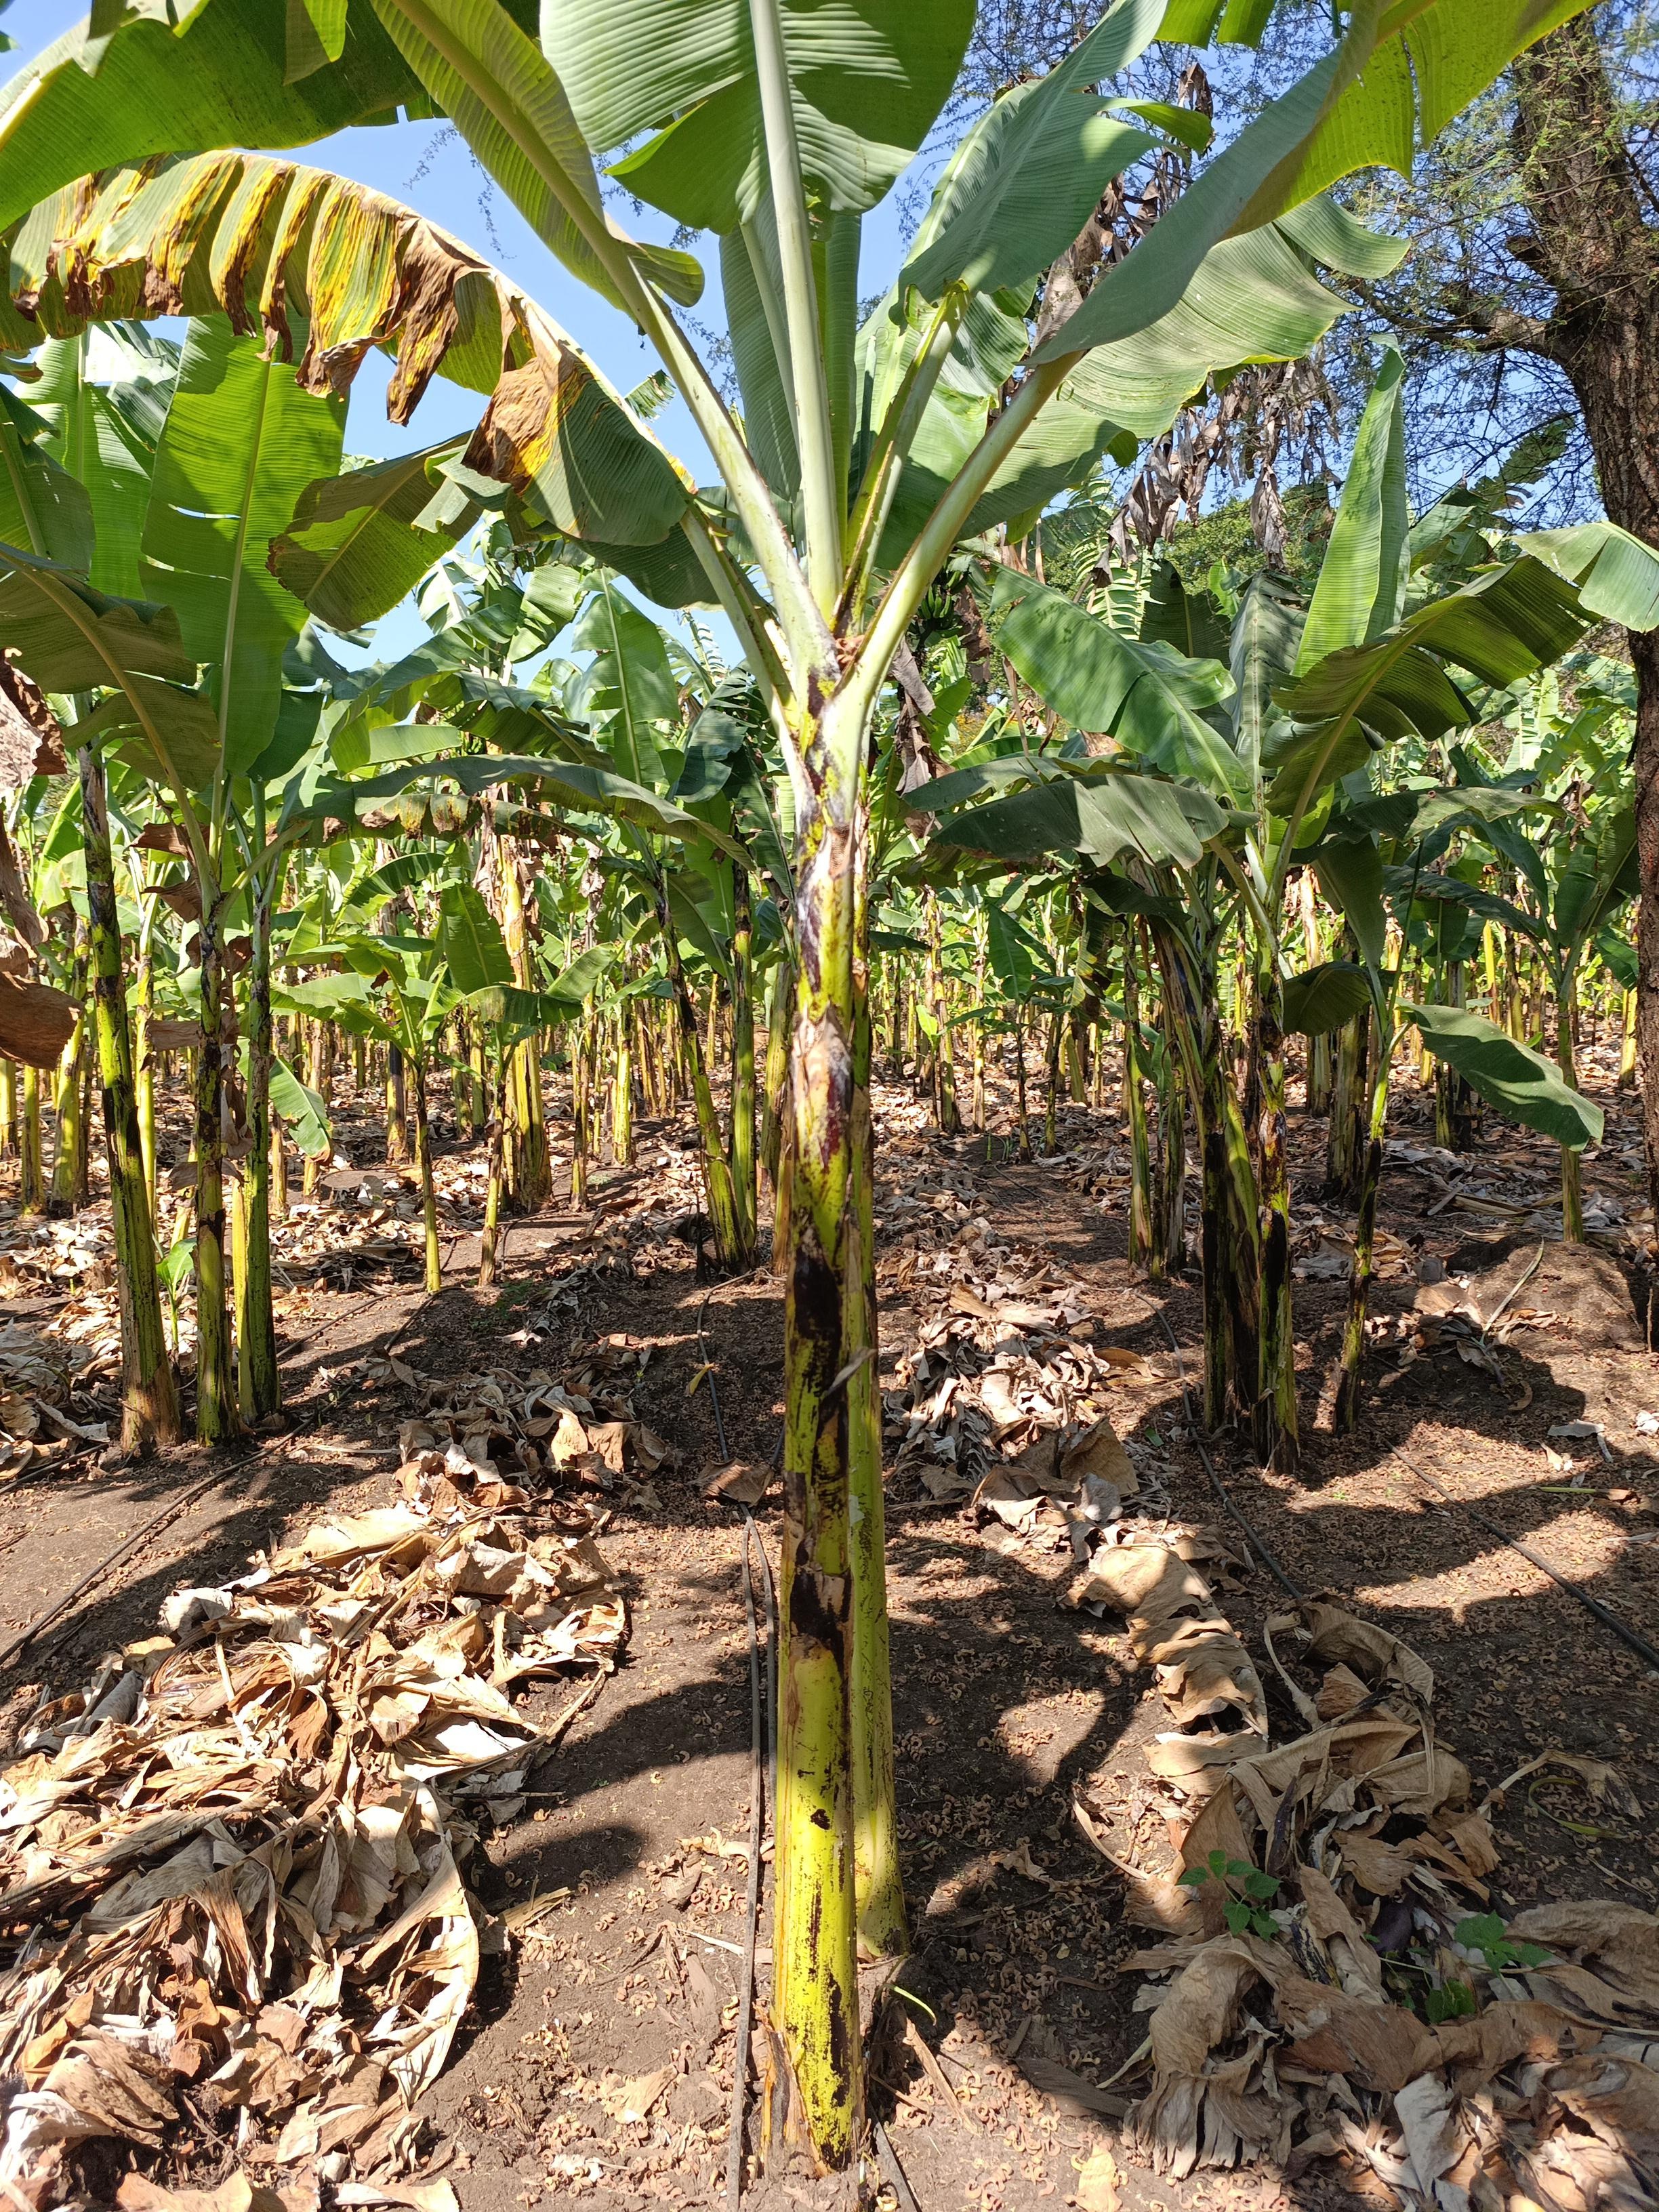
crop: banana
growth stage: vegetative
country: Tanzania
